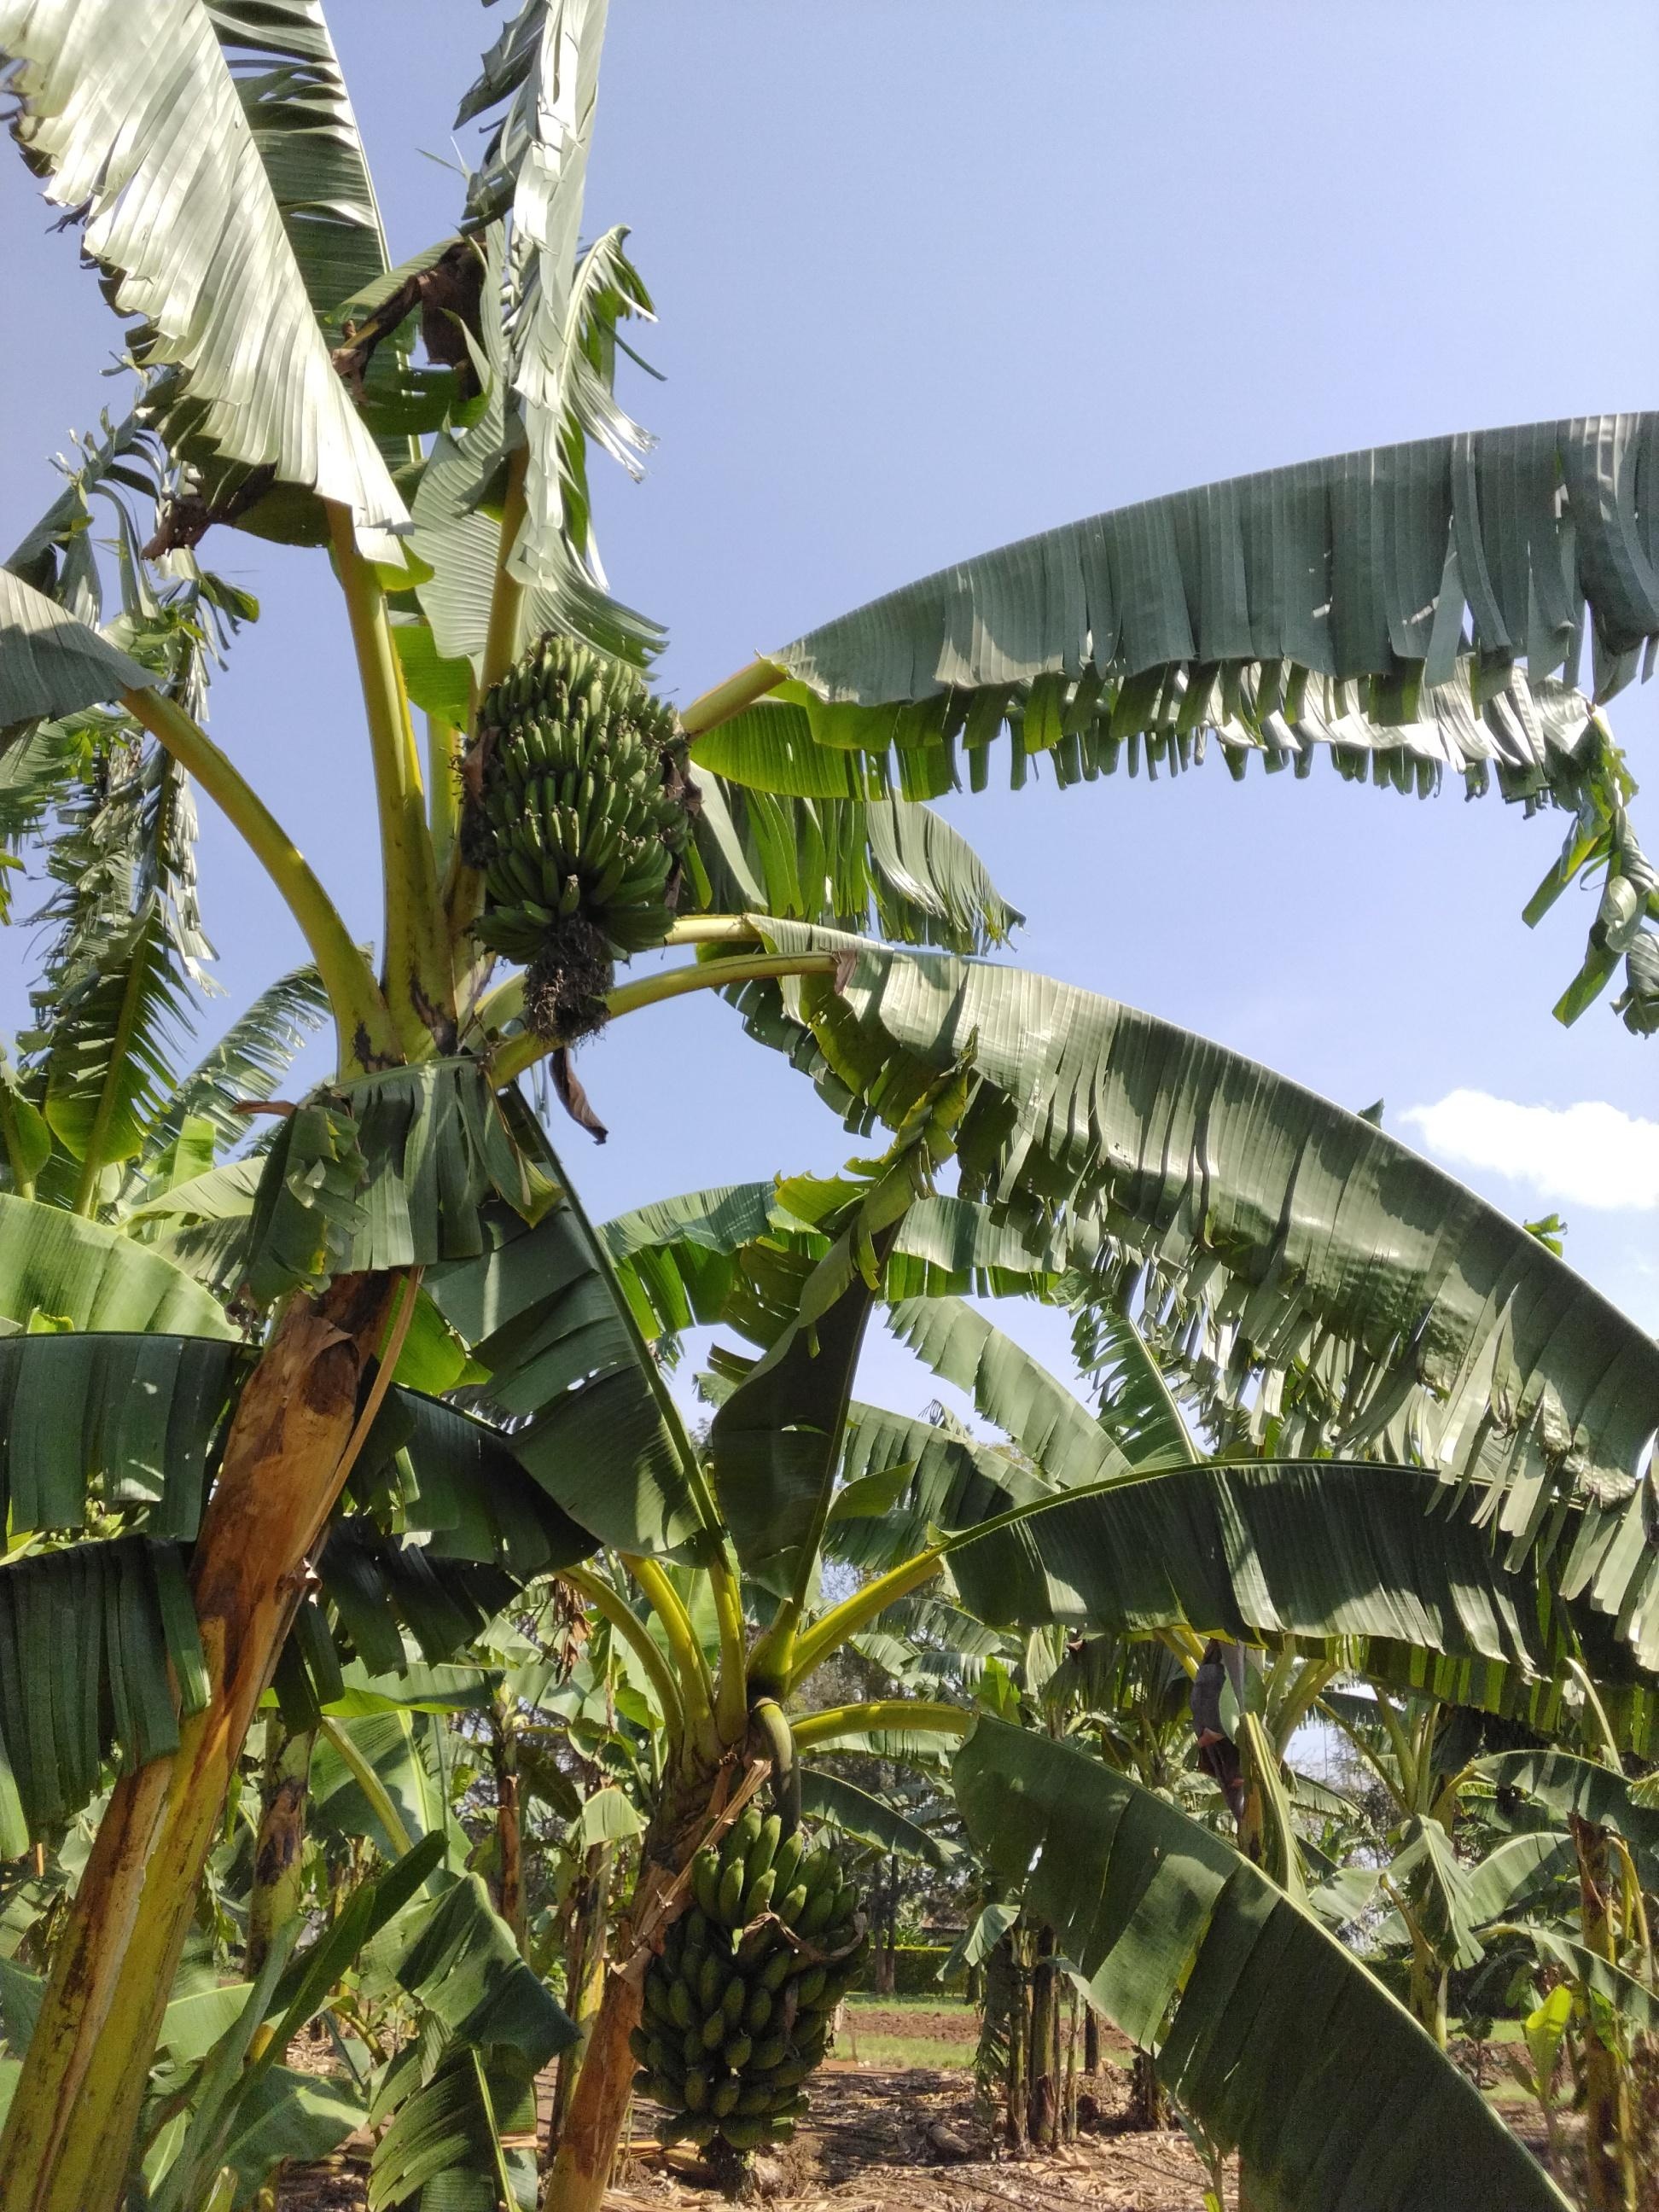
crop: banana
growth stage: development fruit
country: Uganda
